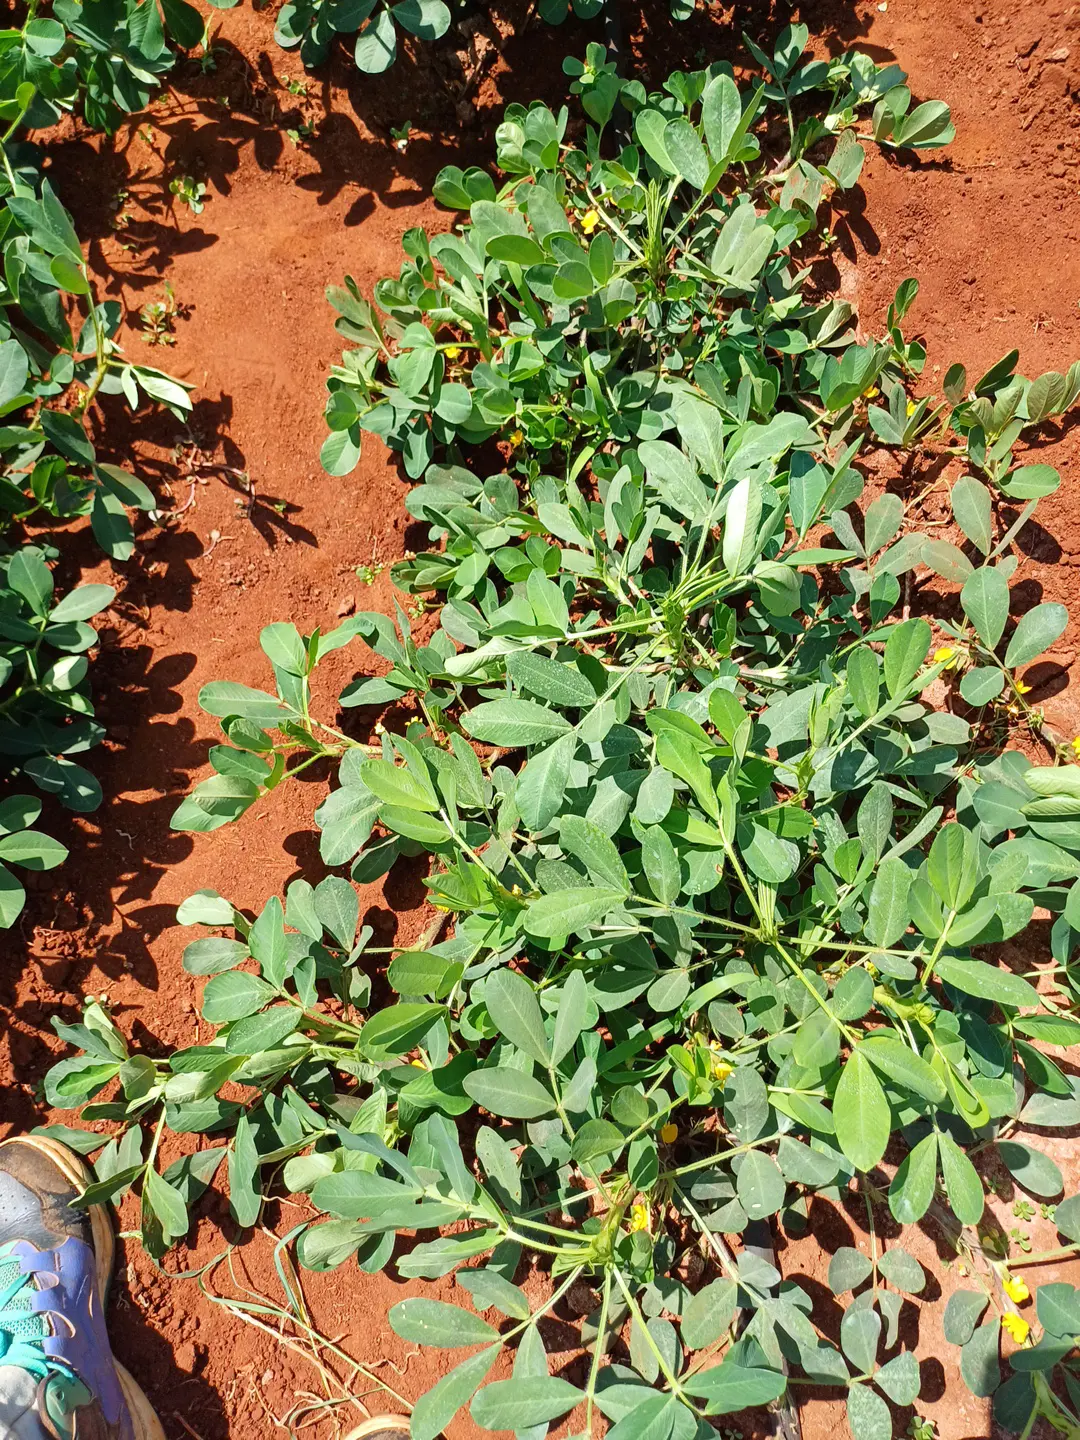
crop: groundnut
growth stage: flowering
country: Kenya
